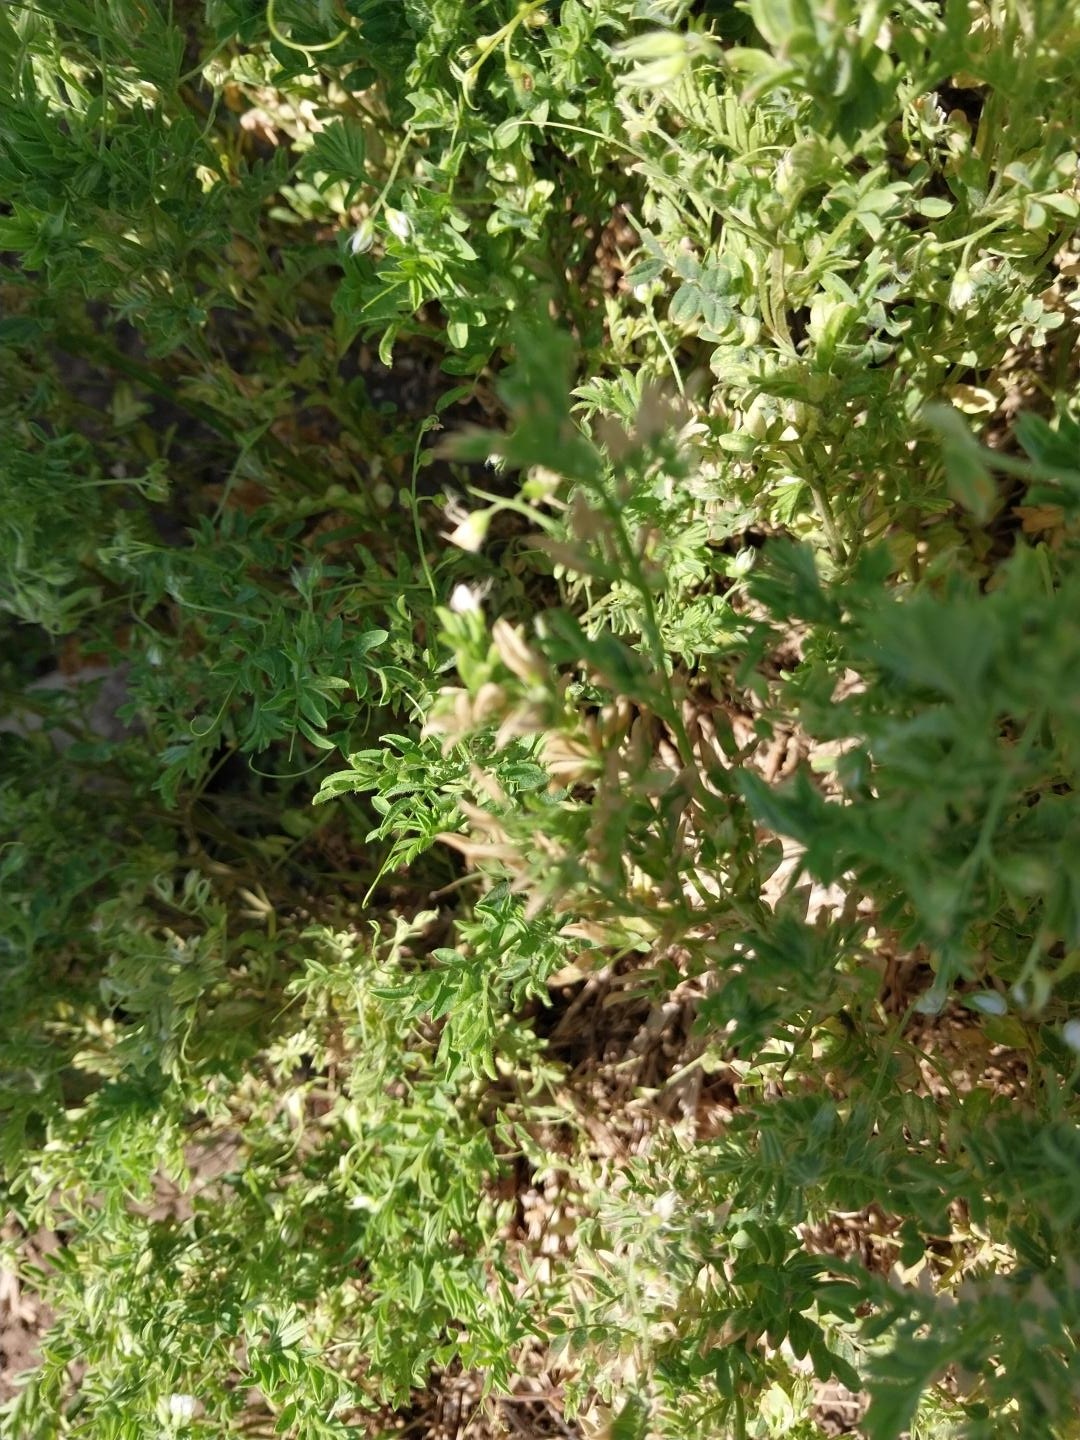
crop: lentil
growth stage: flowering
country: Tanzania
